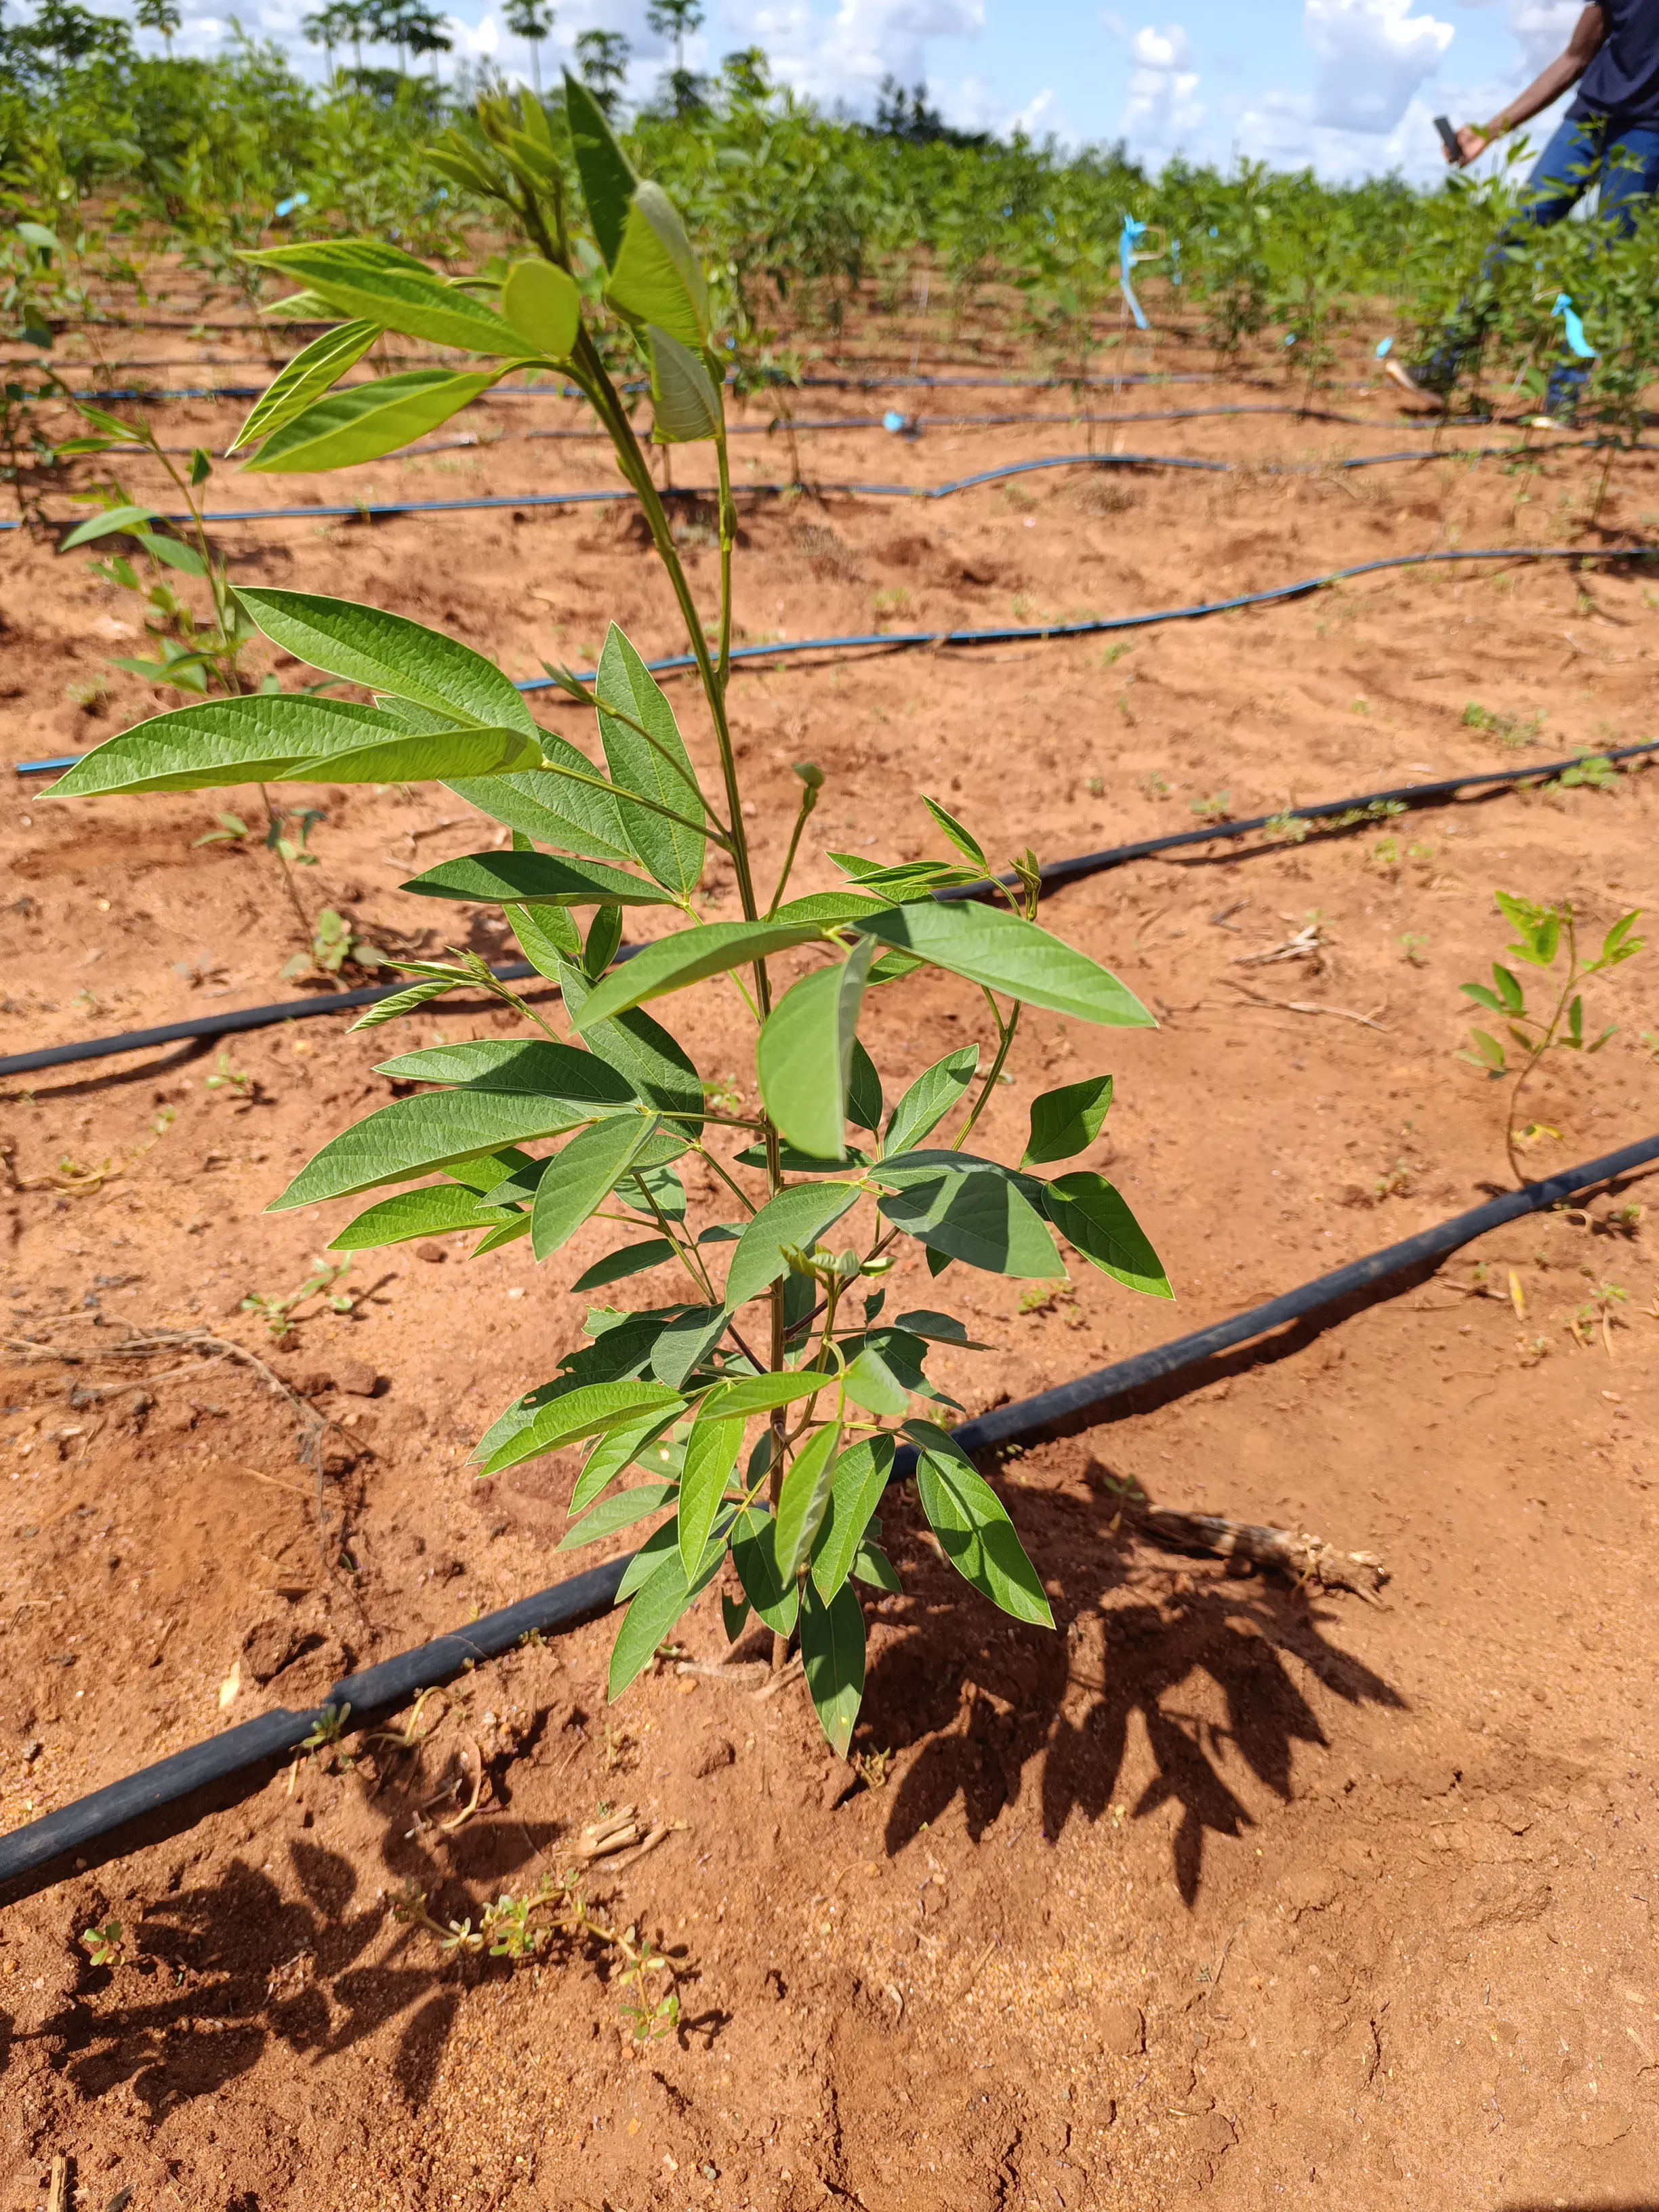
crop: pigeonpea
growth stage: flowering
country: Kenya
